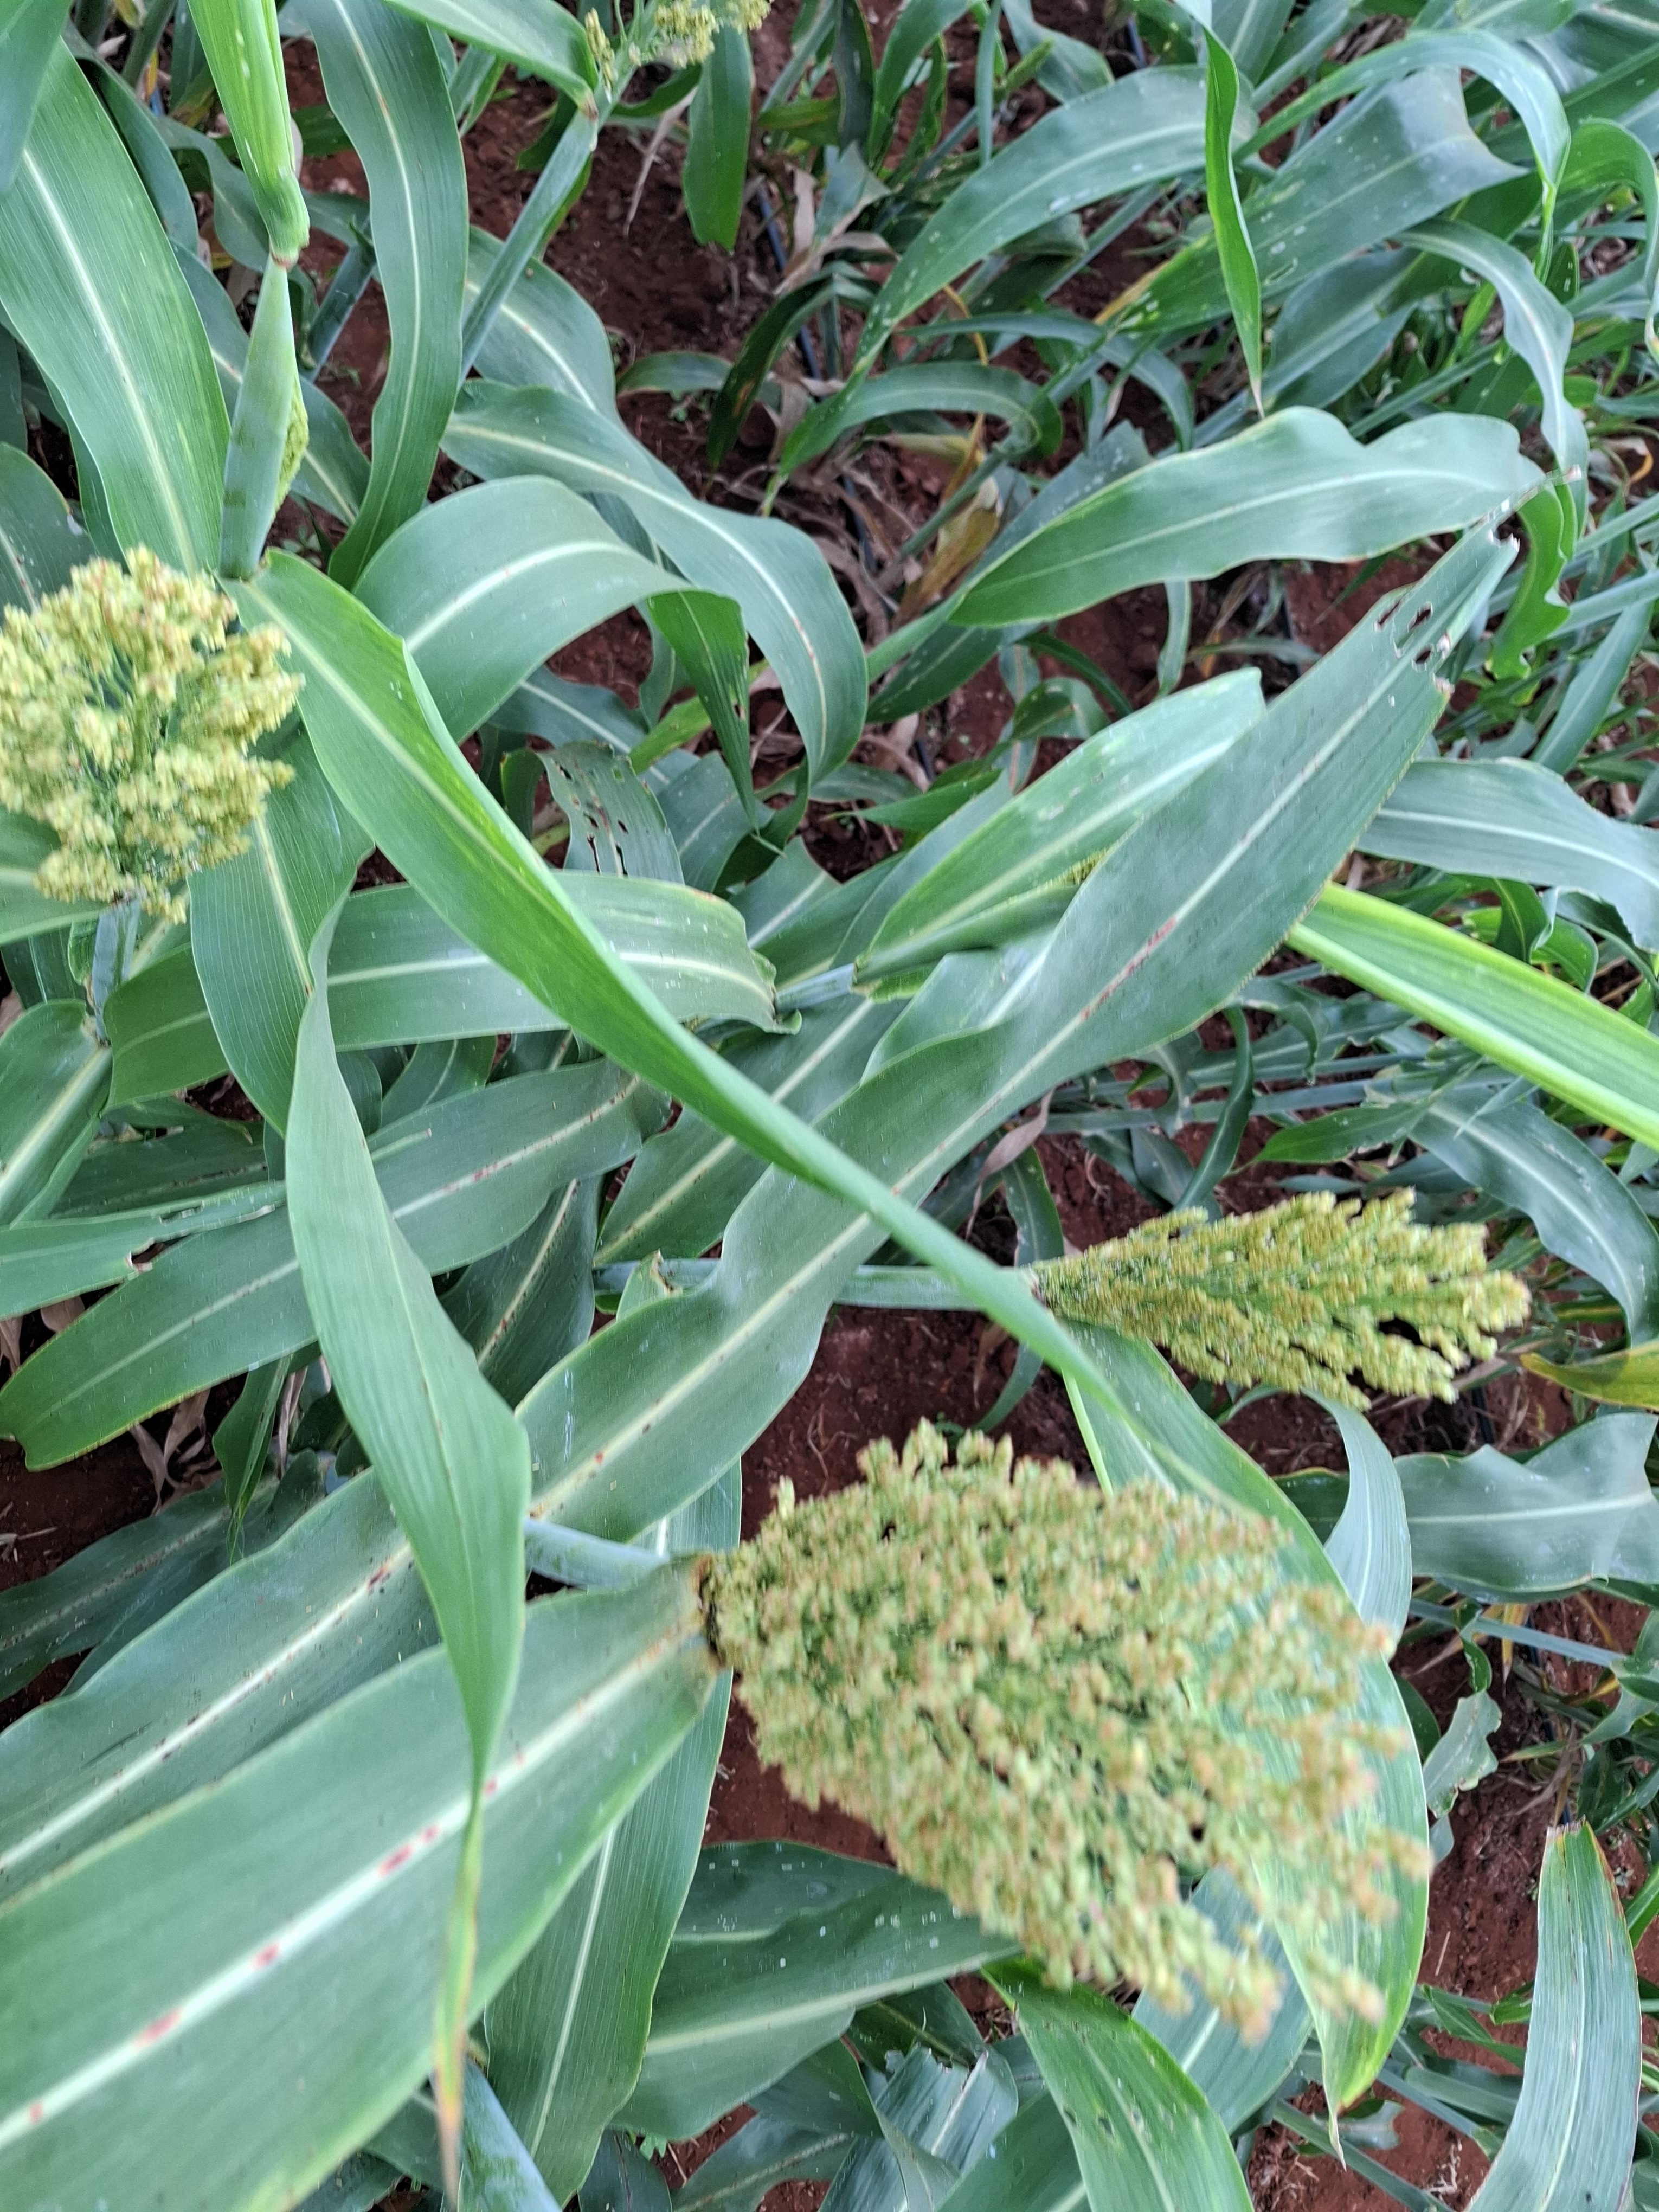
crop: sorghum
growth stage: flowering
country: Kenya
